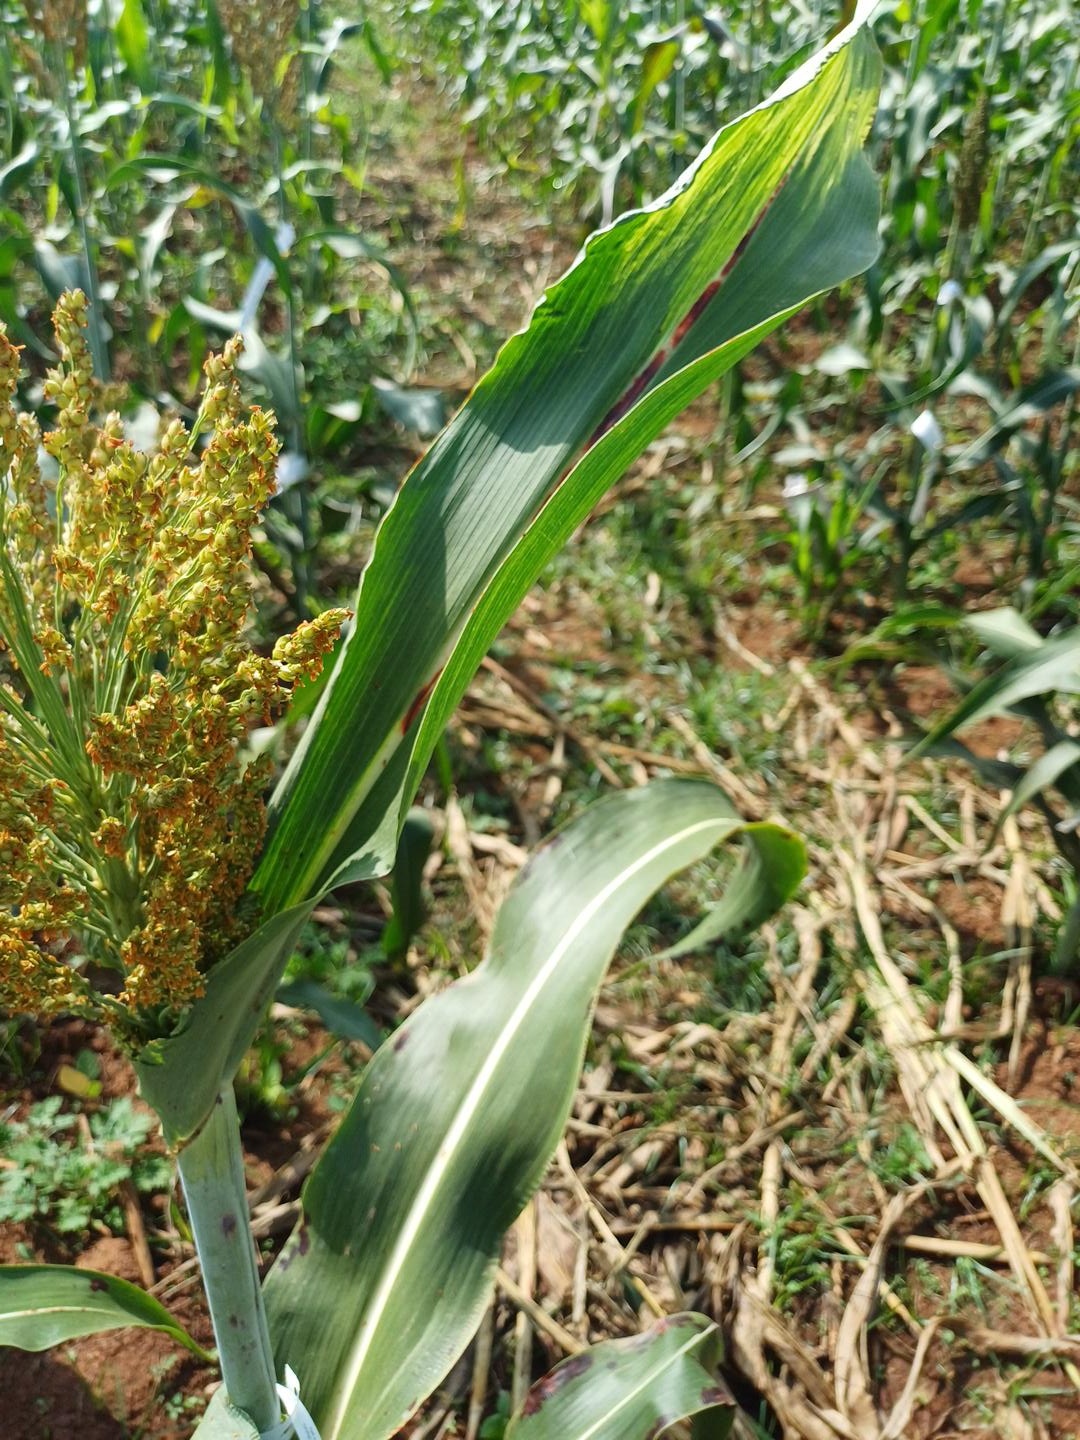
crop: sorghum
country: Kenya
